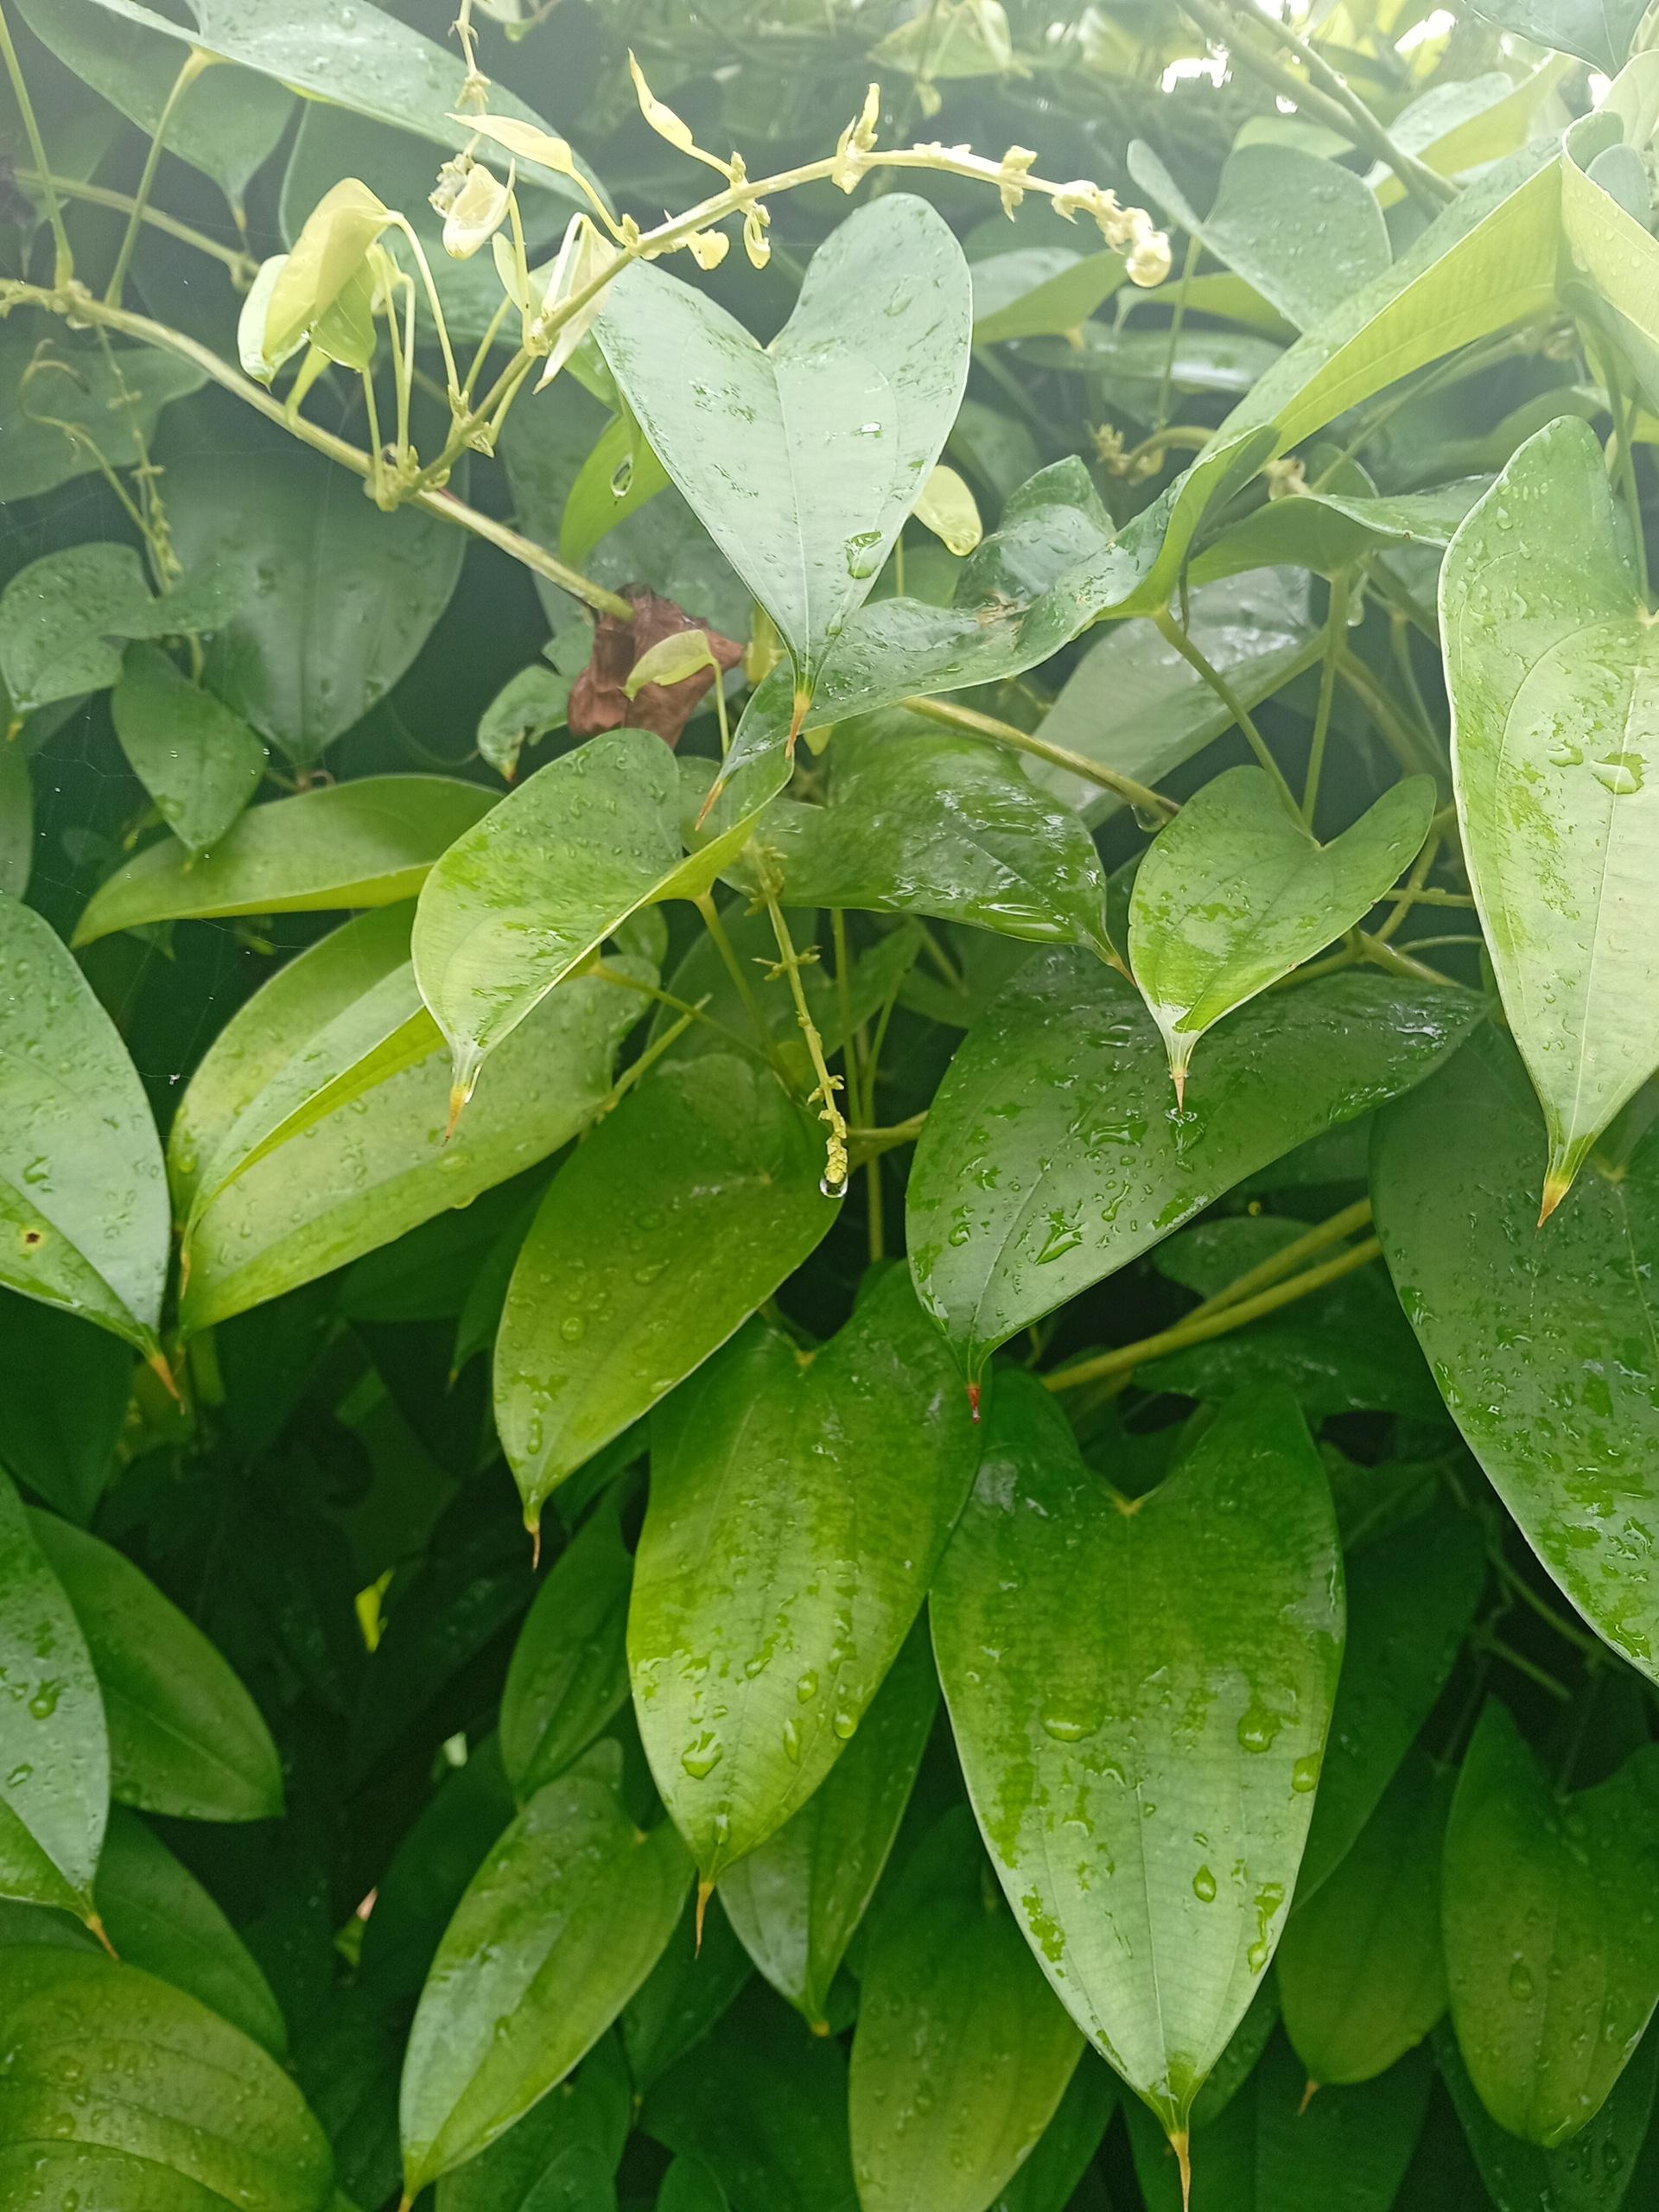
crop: yam
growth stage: flowering
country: Nigeria
